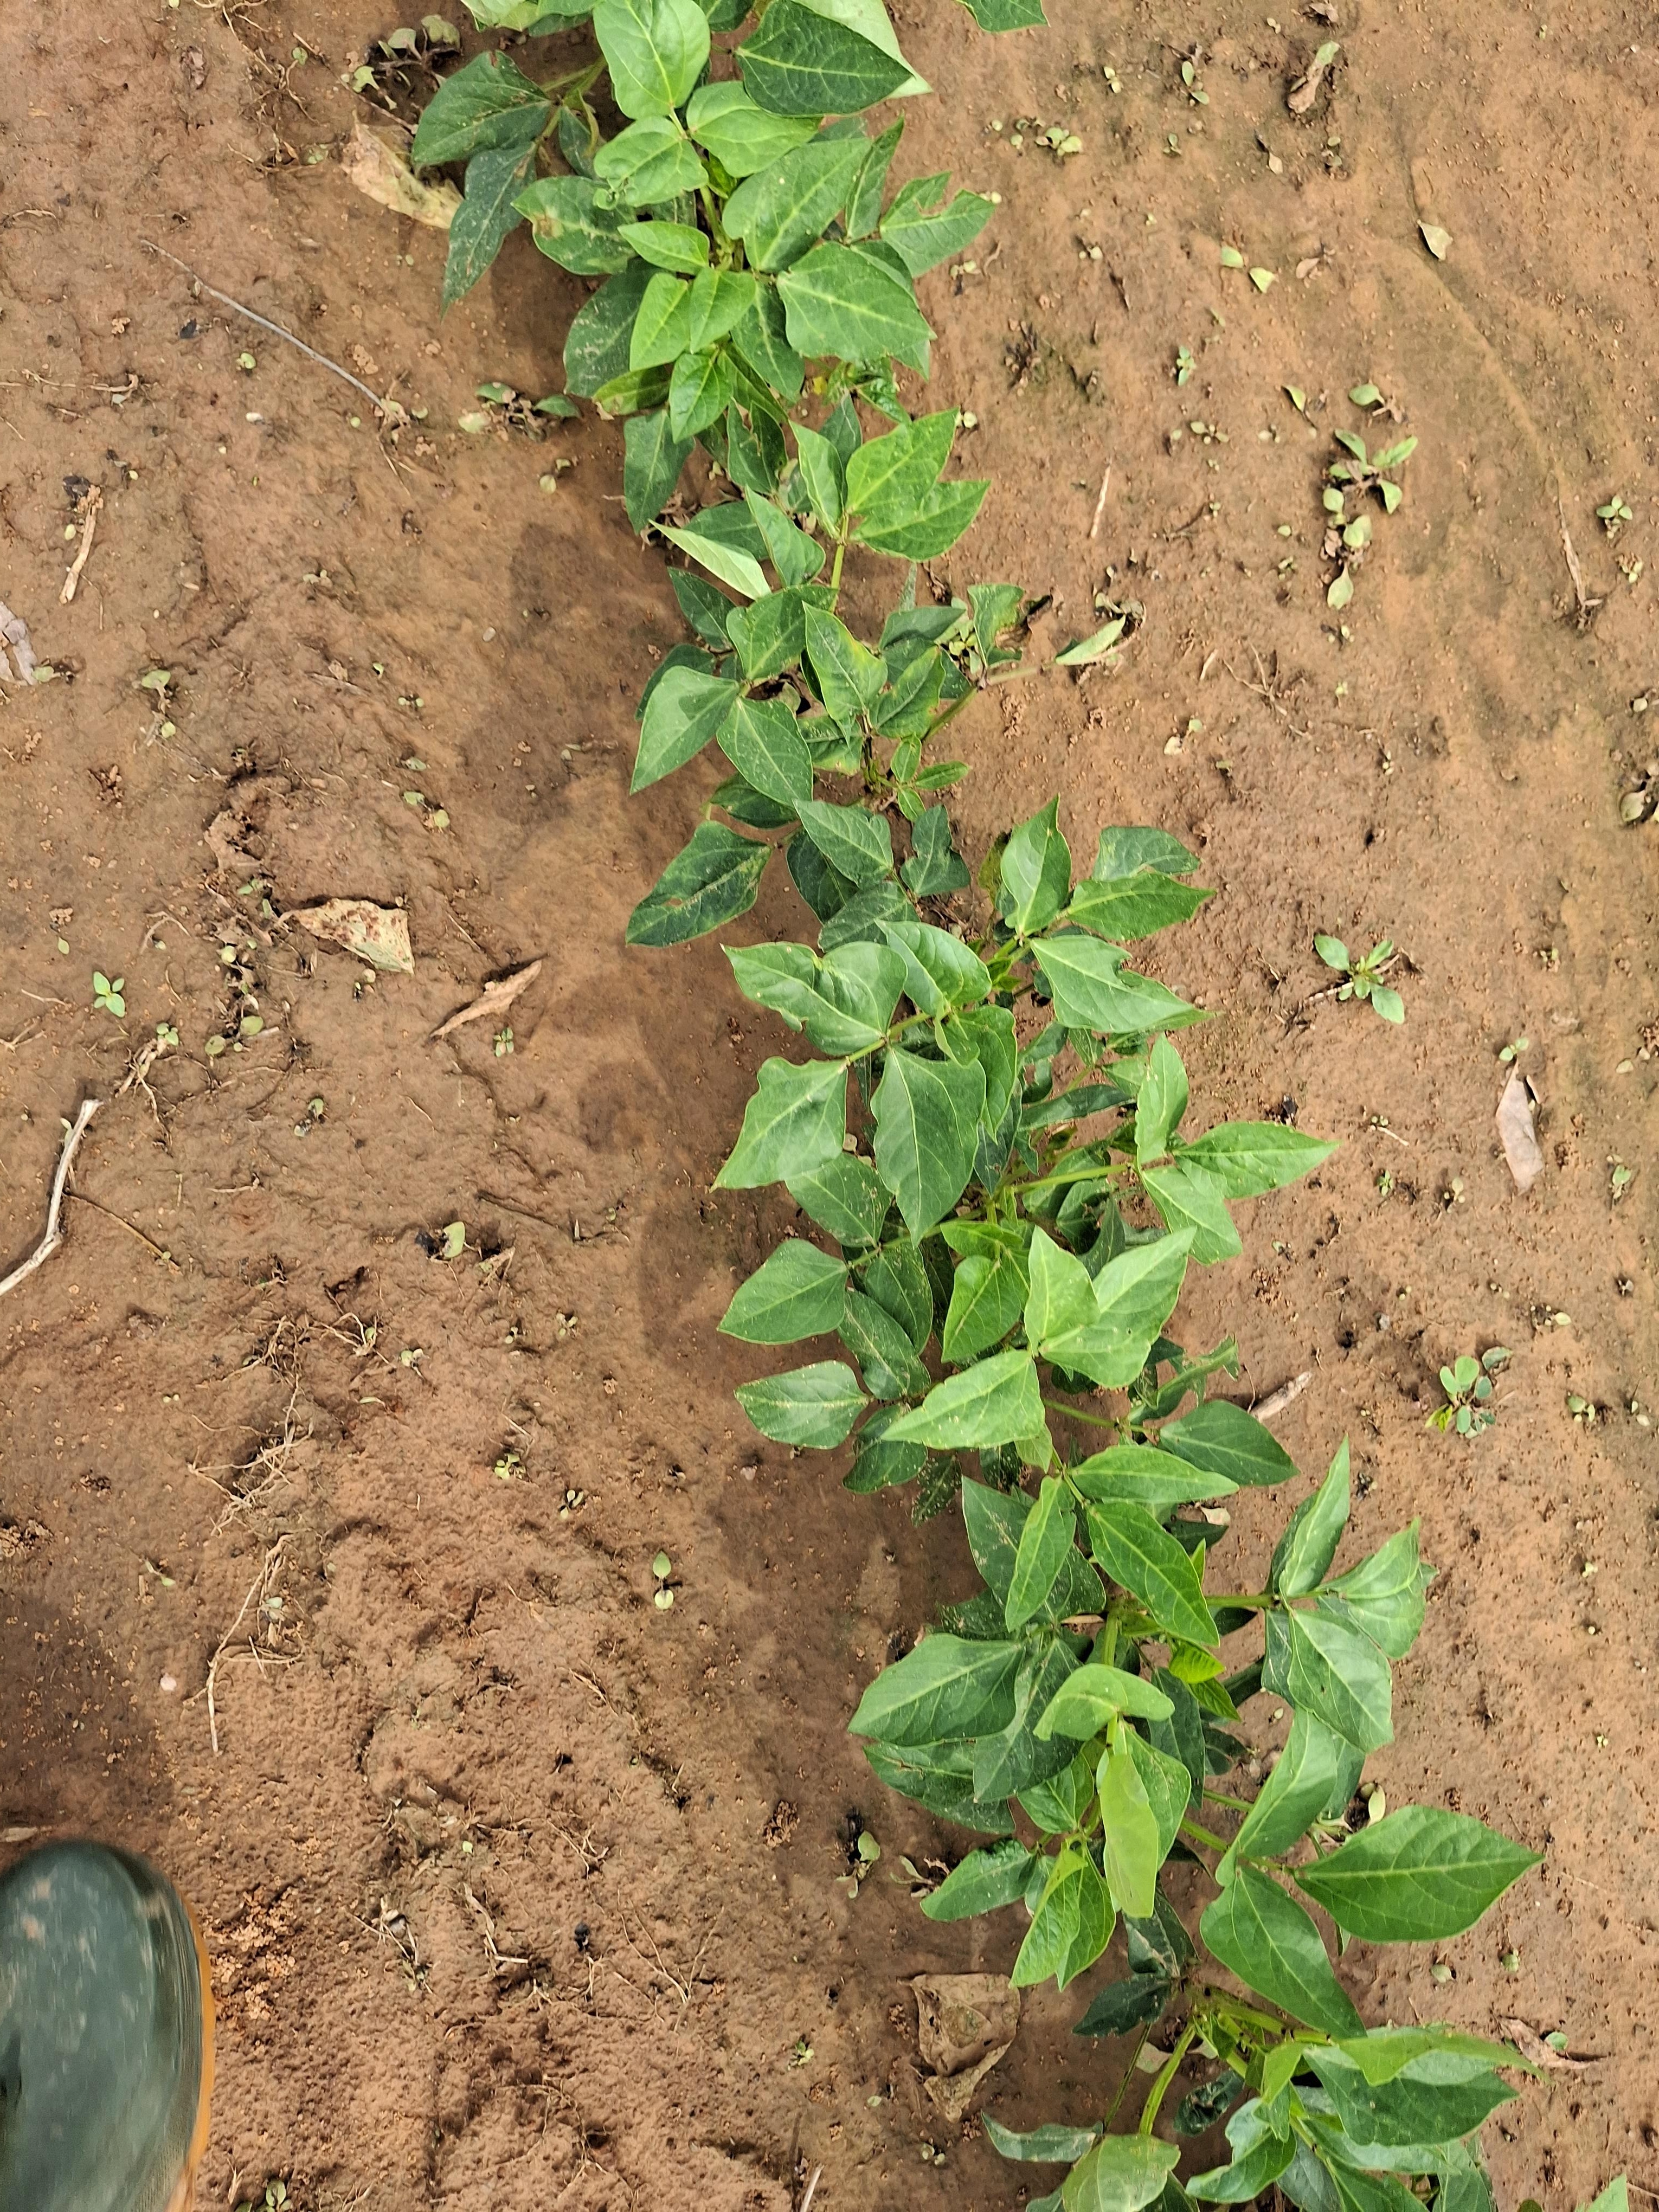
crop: cowpea
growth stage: vegetative
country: Nigeria
